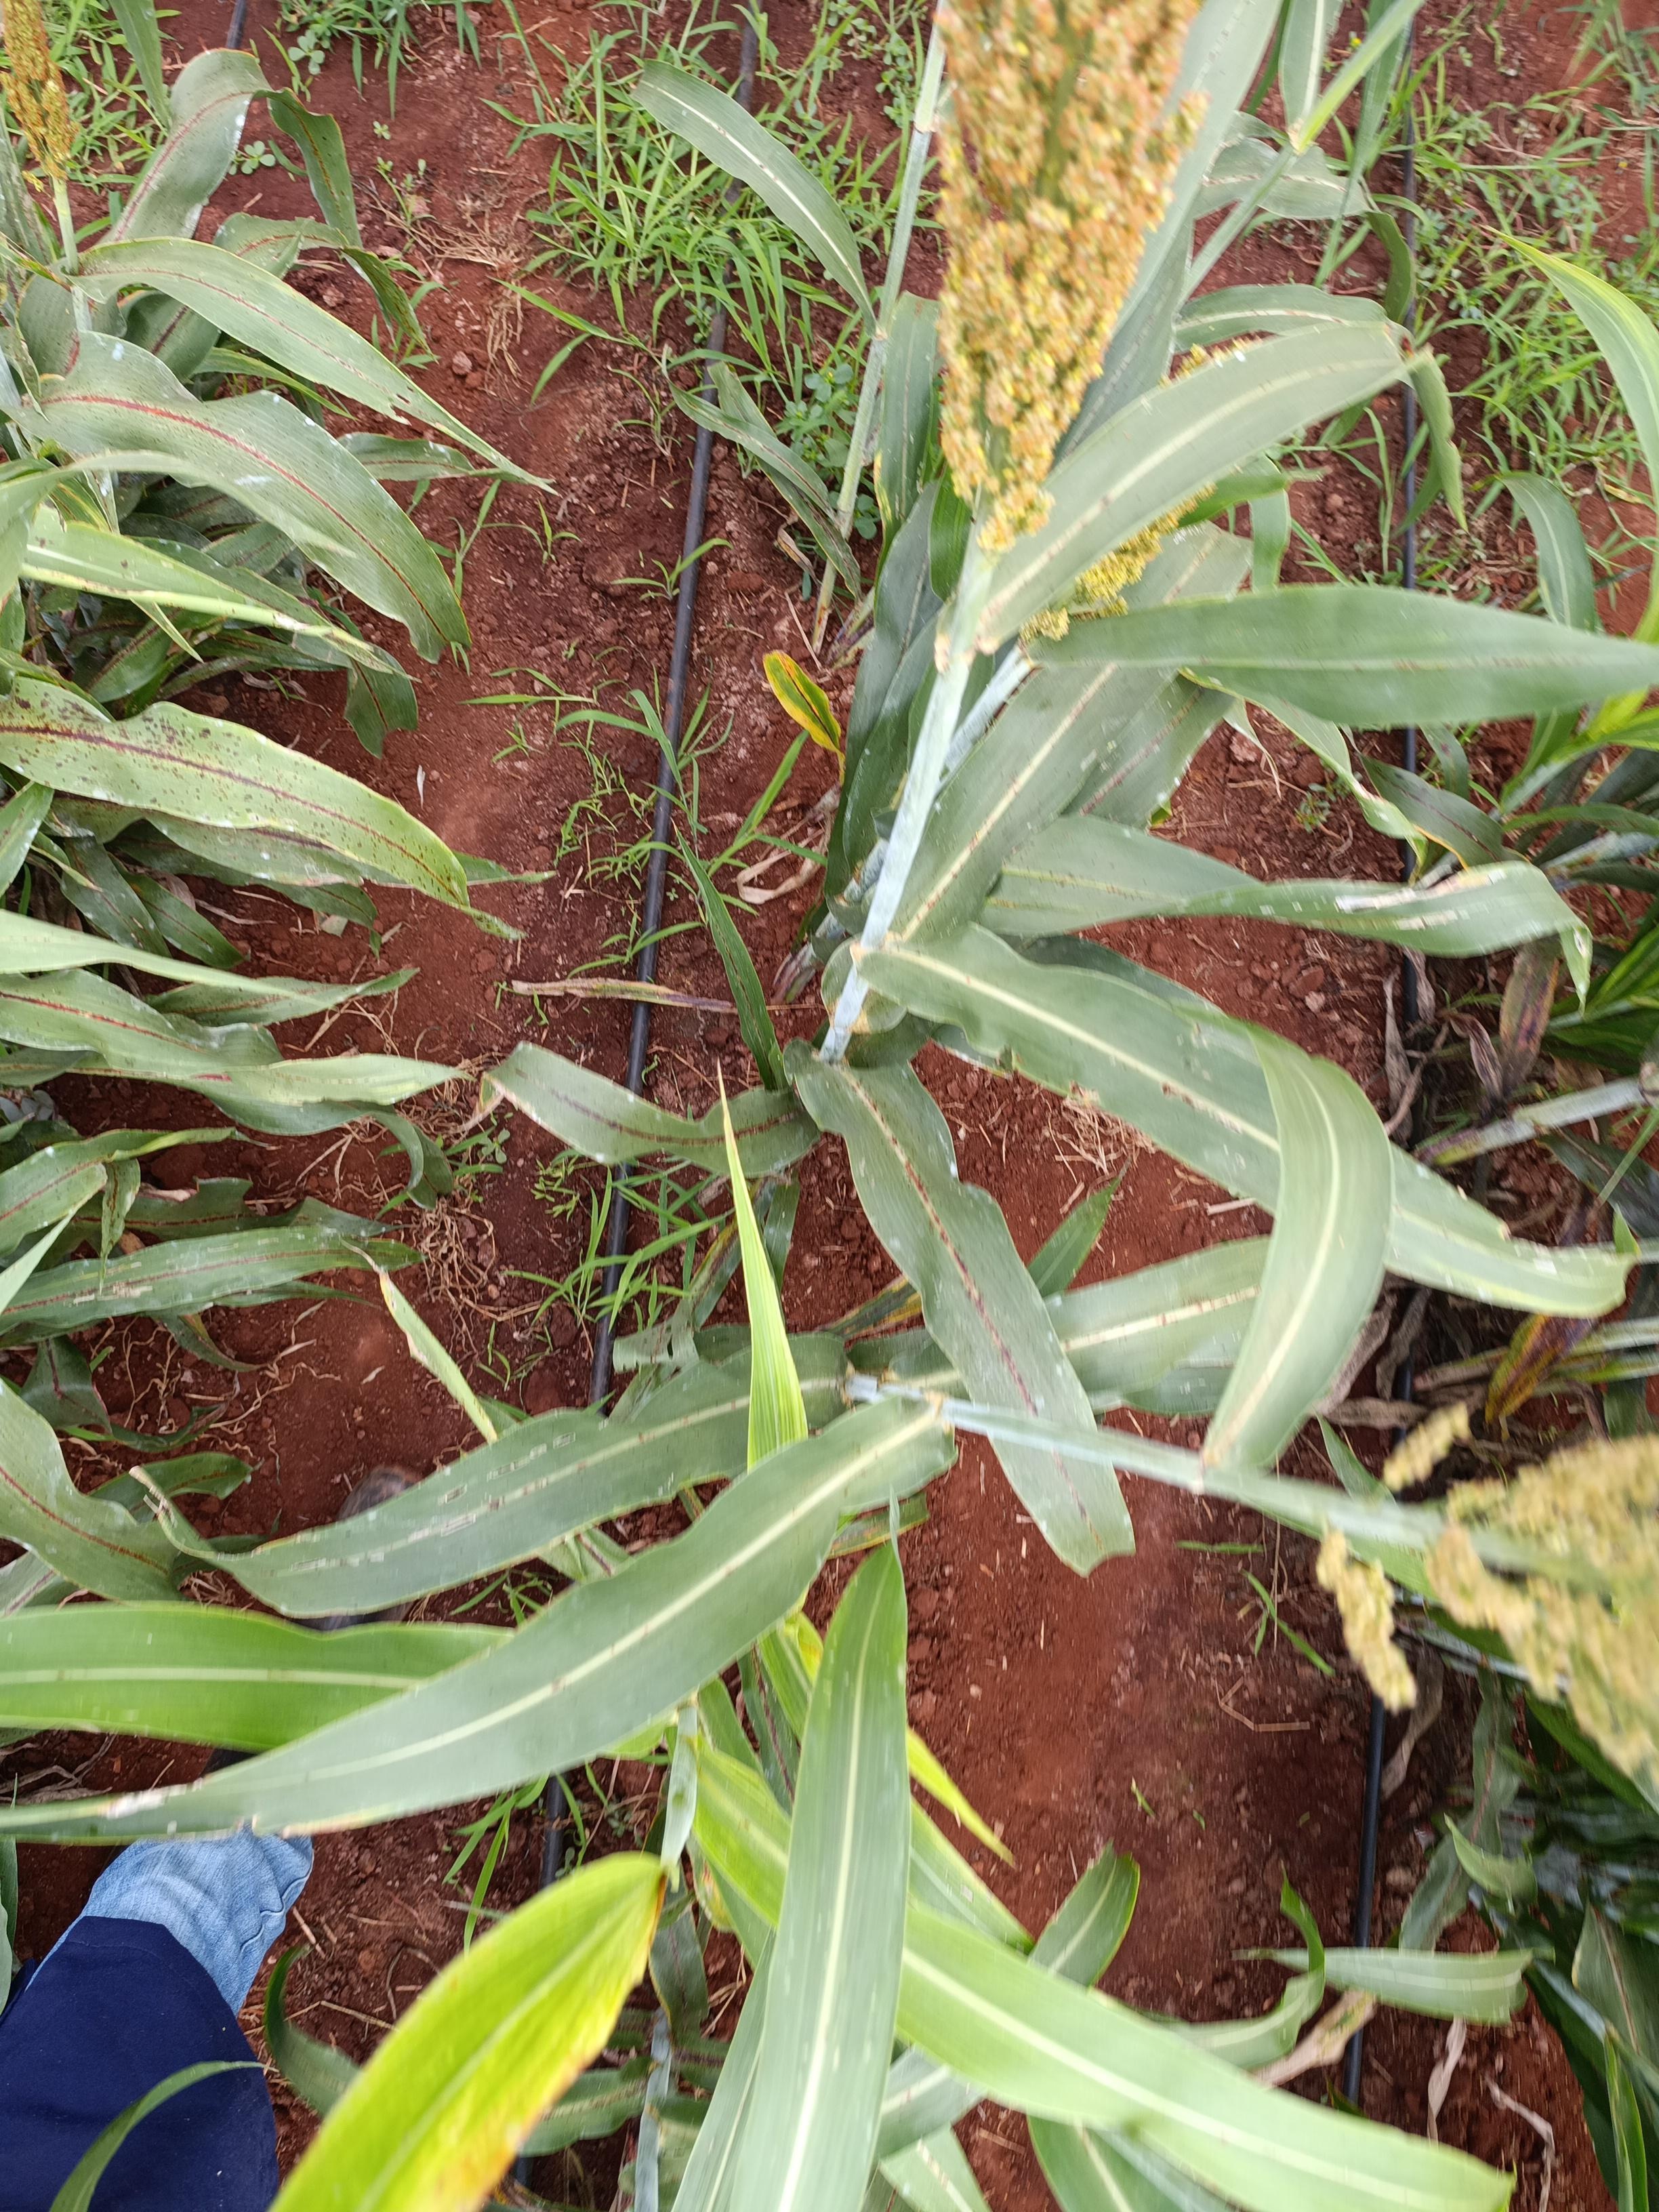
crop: sorghum
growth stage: flowering
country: Kenya
